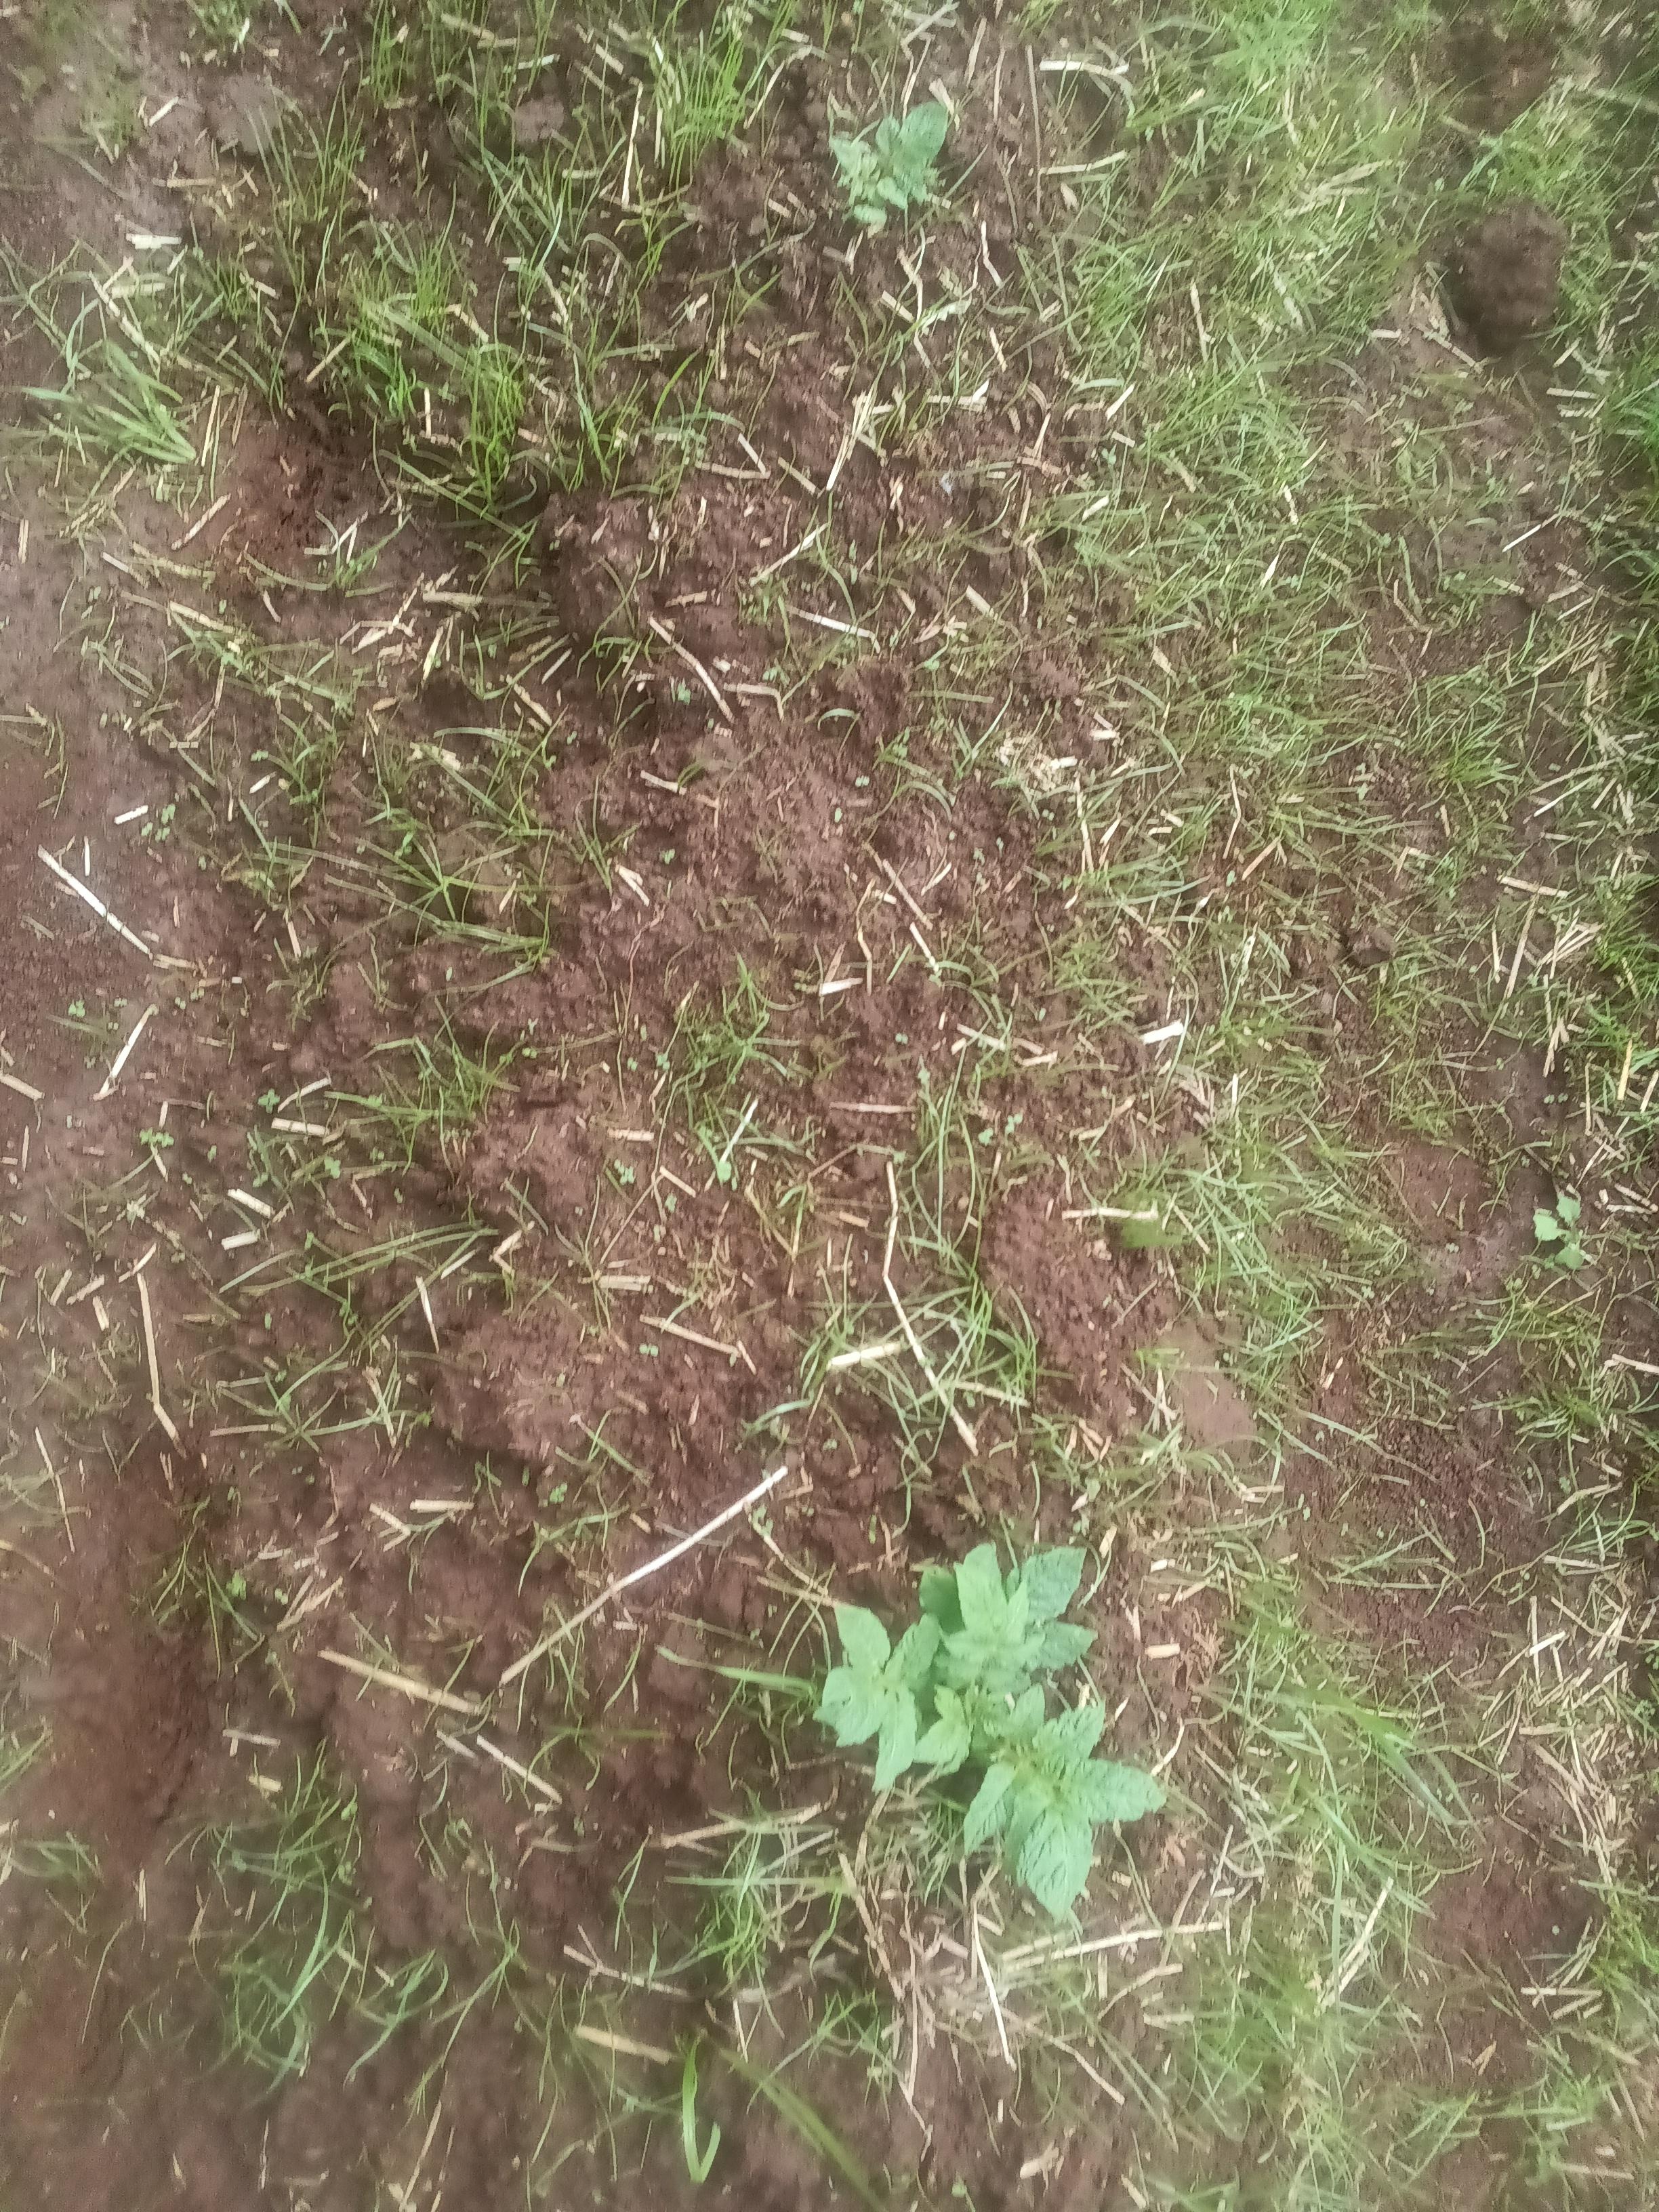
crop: potato
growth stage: vegetative
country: Kenya
